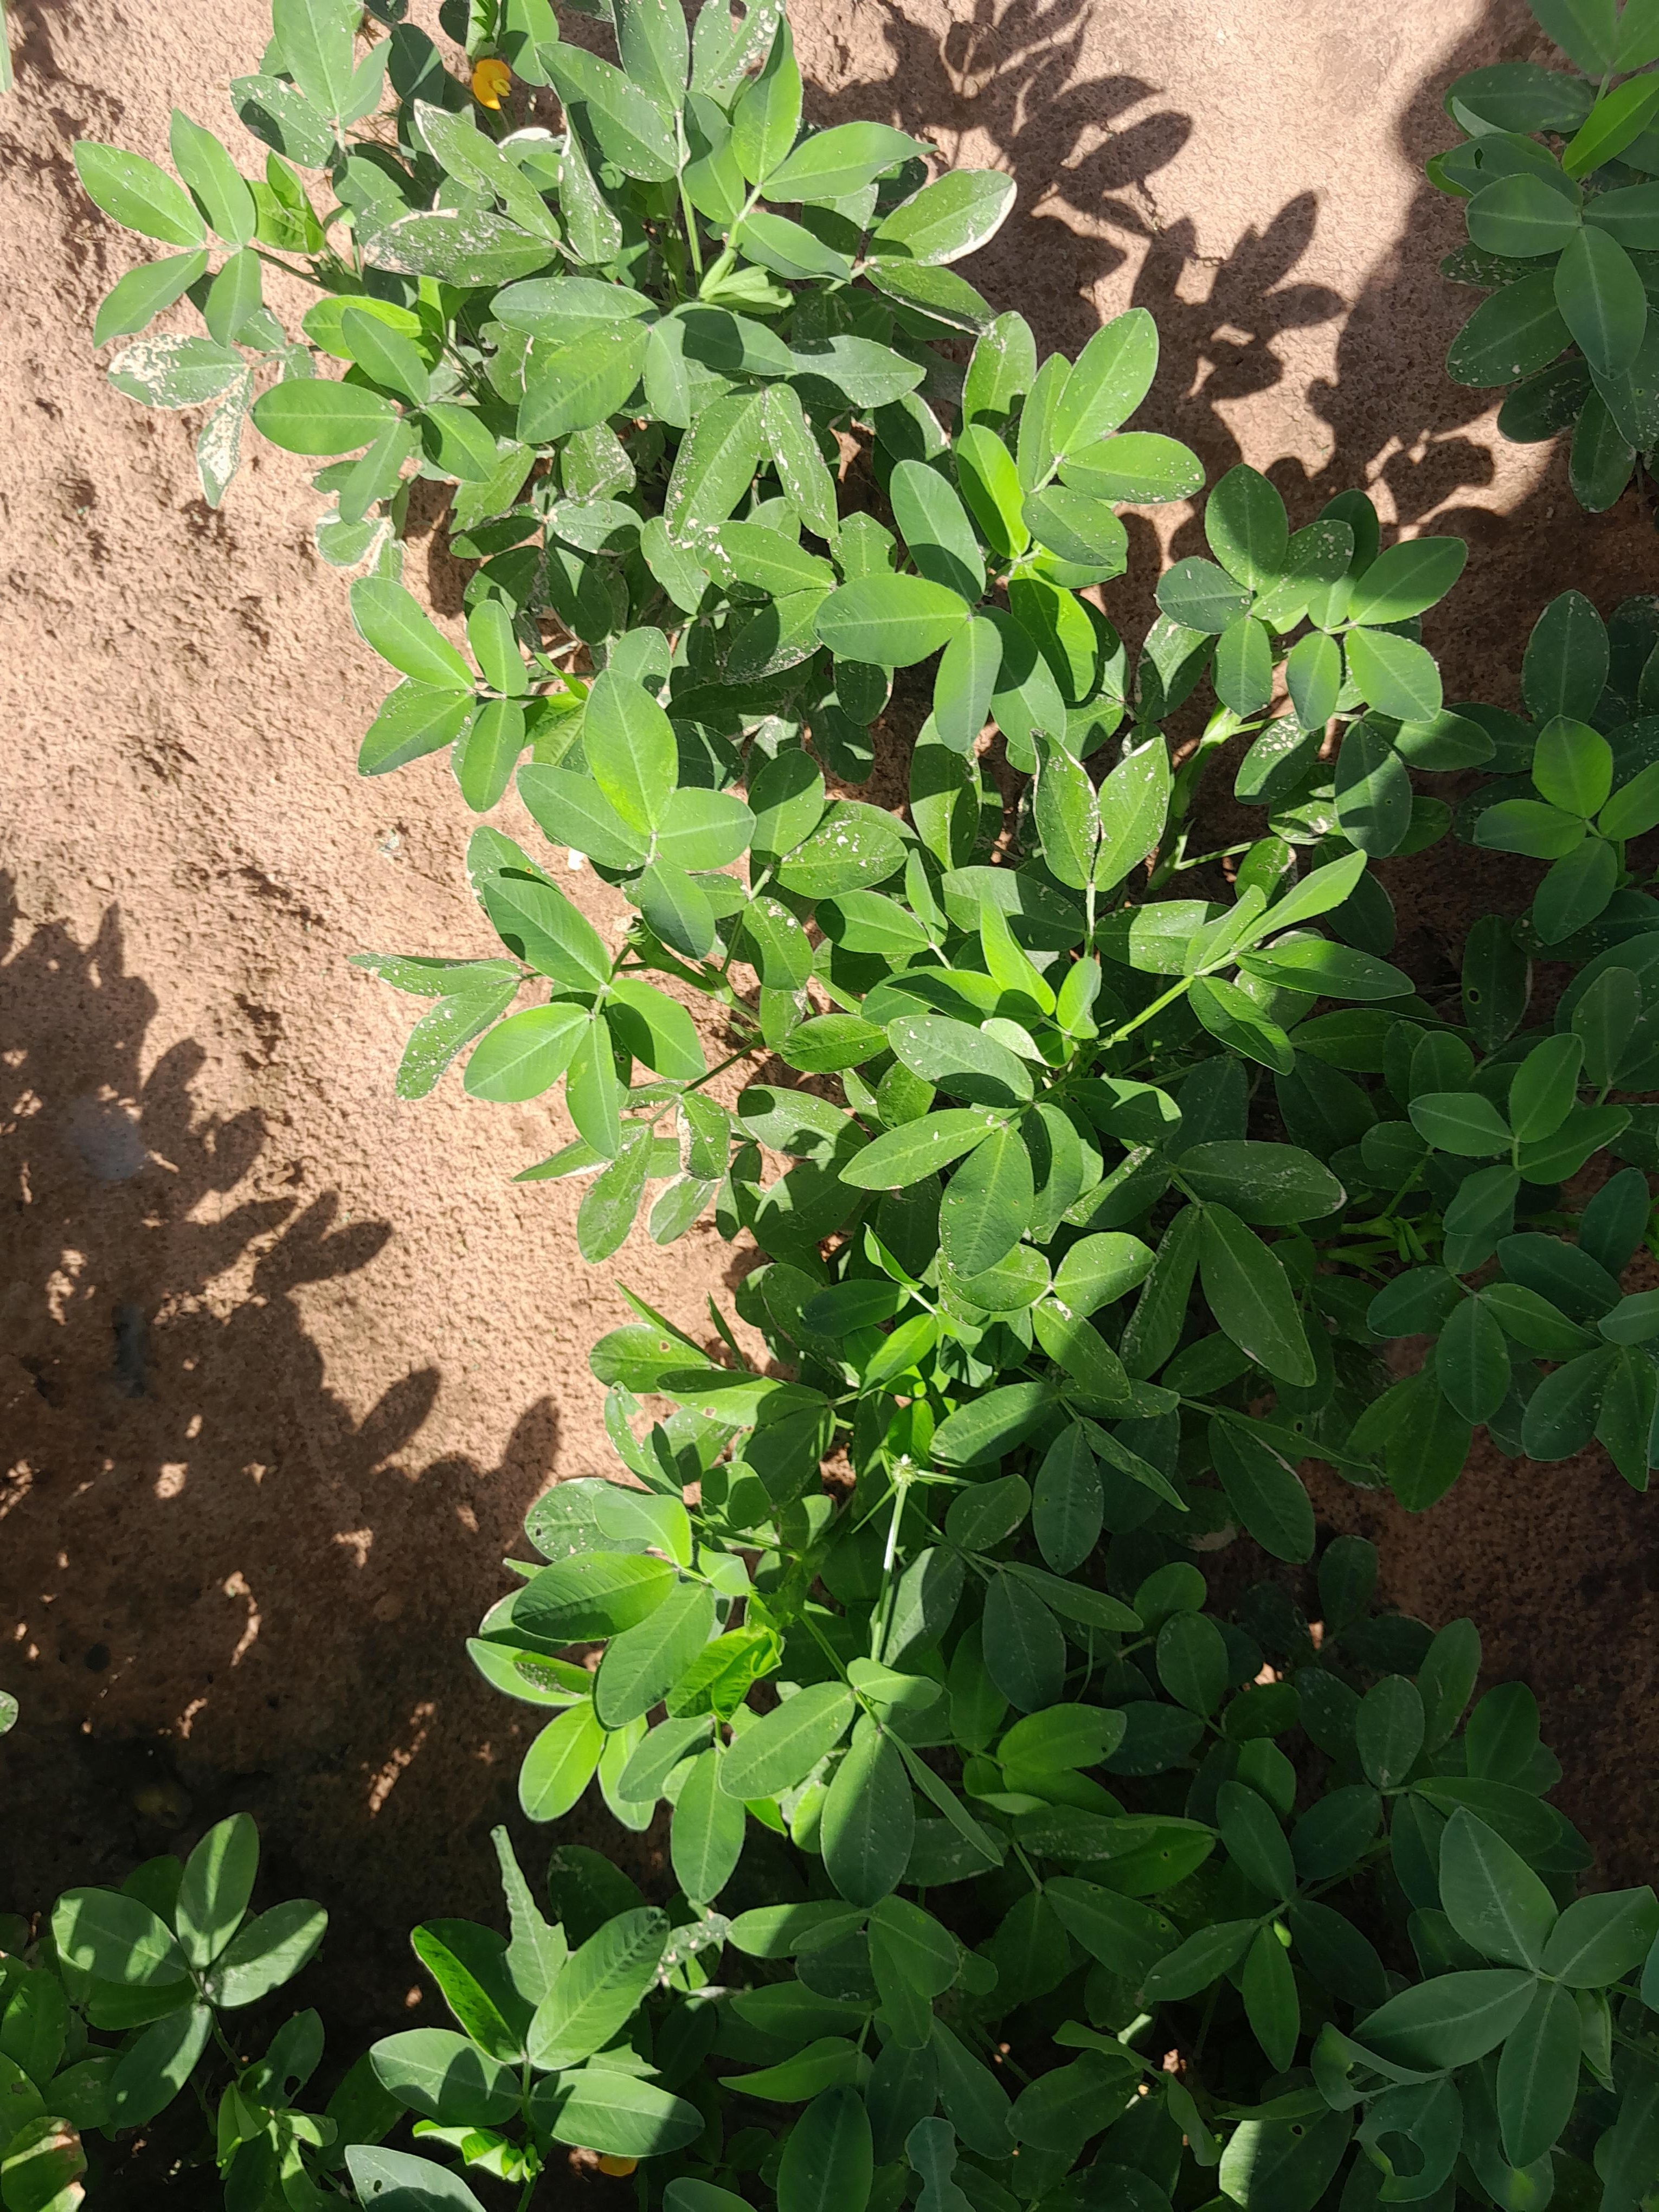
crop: groundnut
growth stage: flowering
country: Senegal
